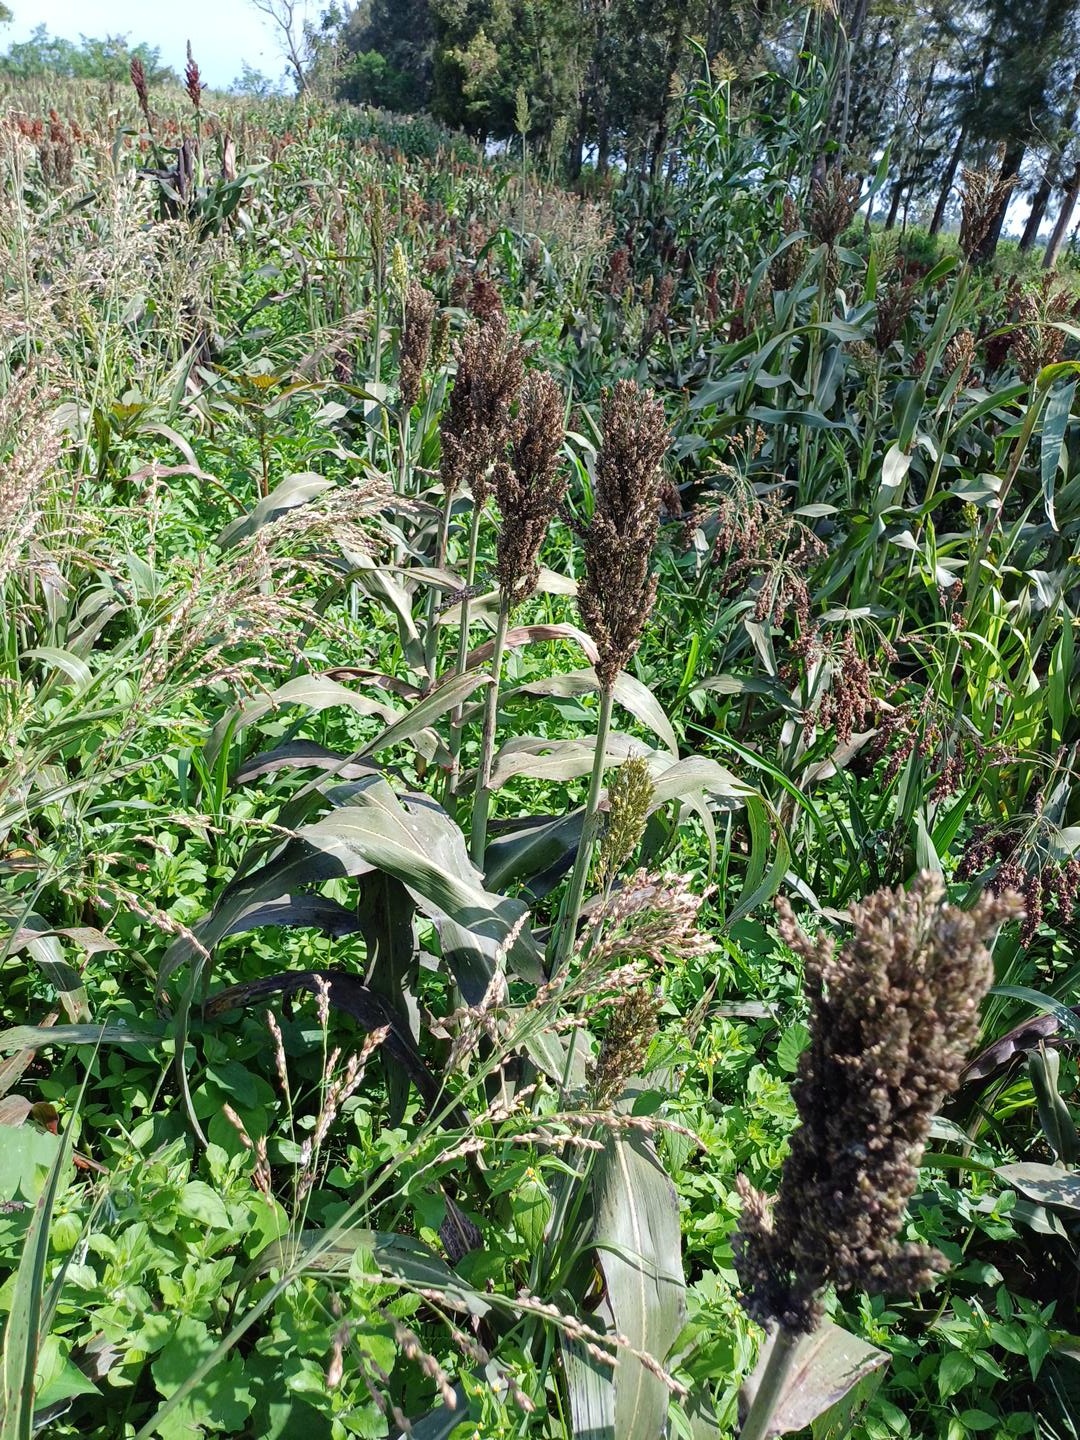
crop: sorghum
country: Kenya
